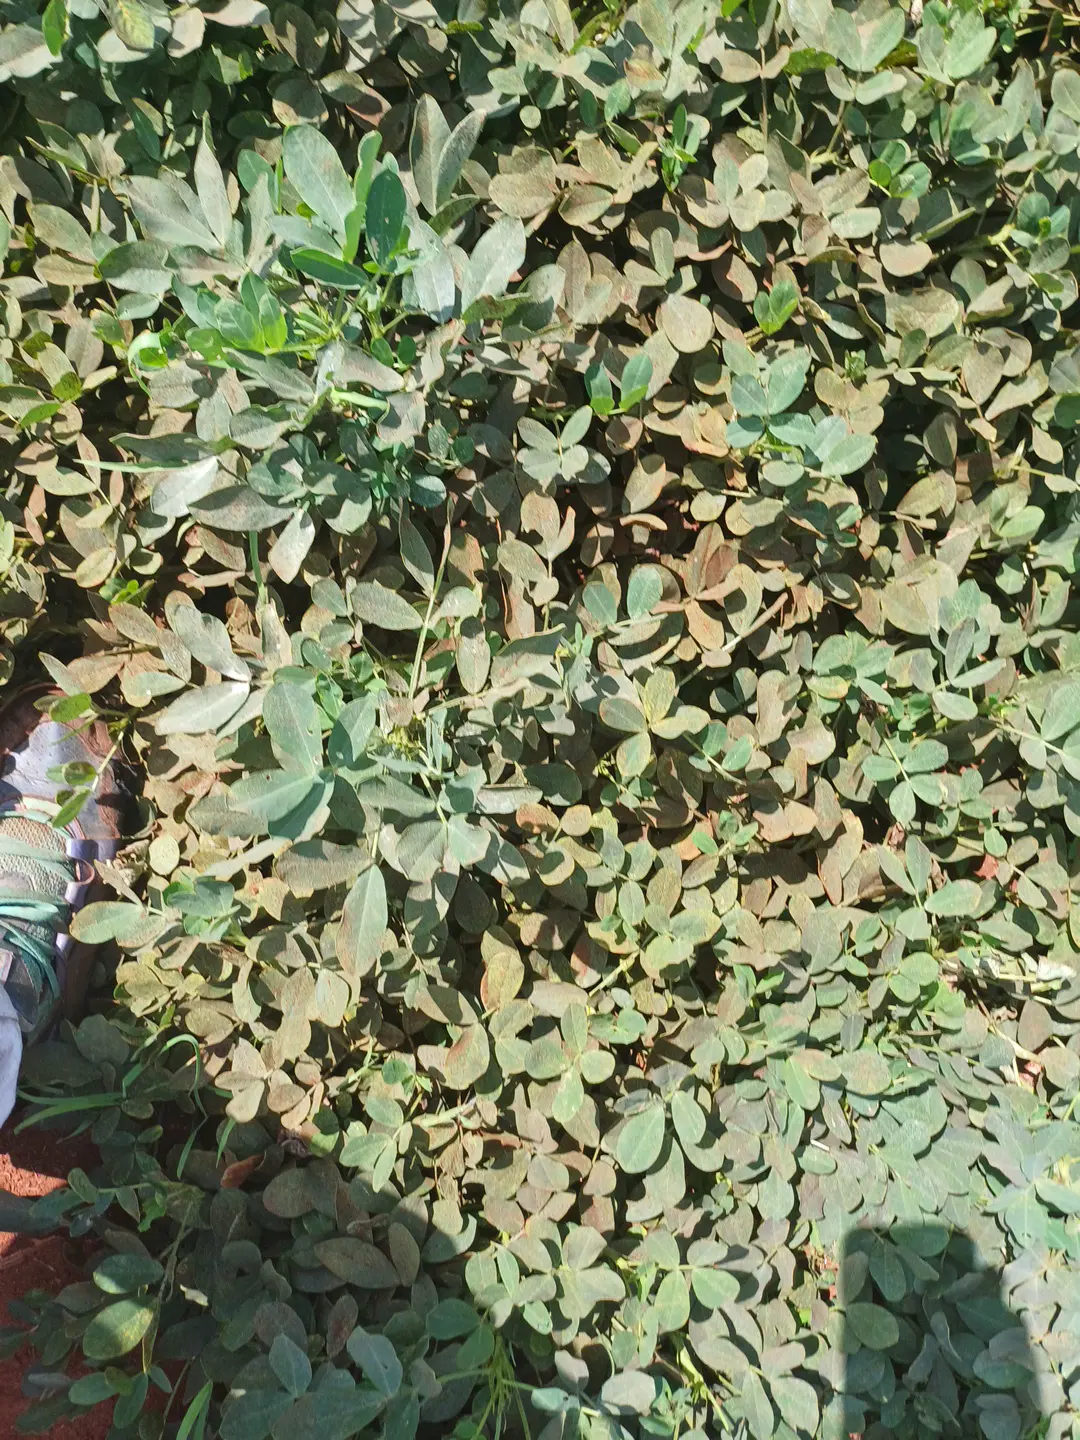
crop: groundnut
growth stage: pegging
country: Kenya
